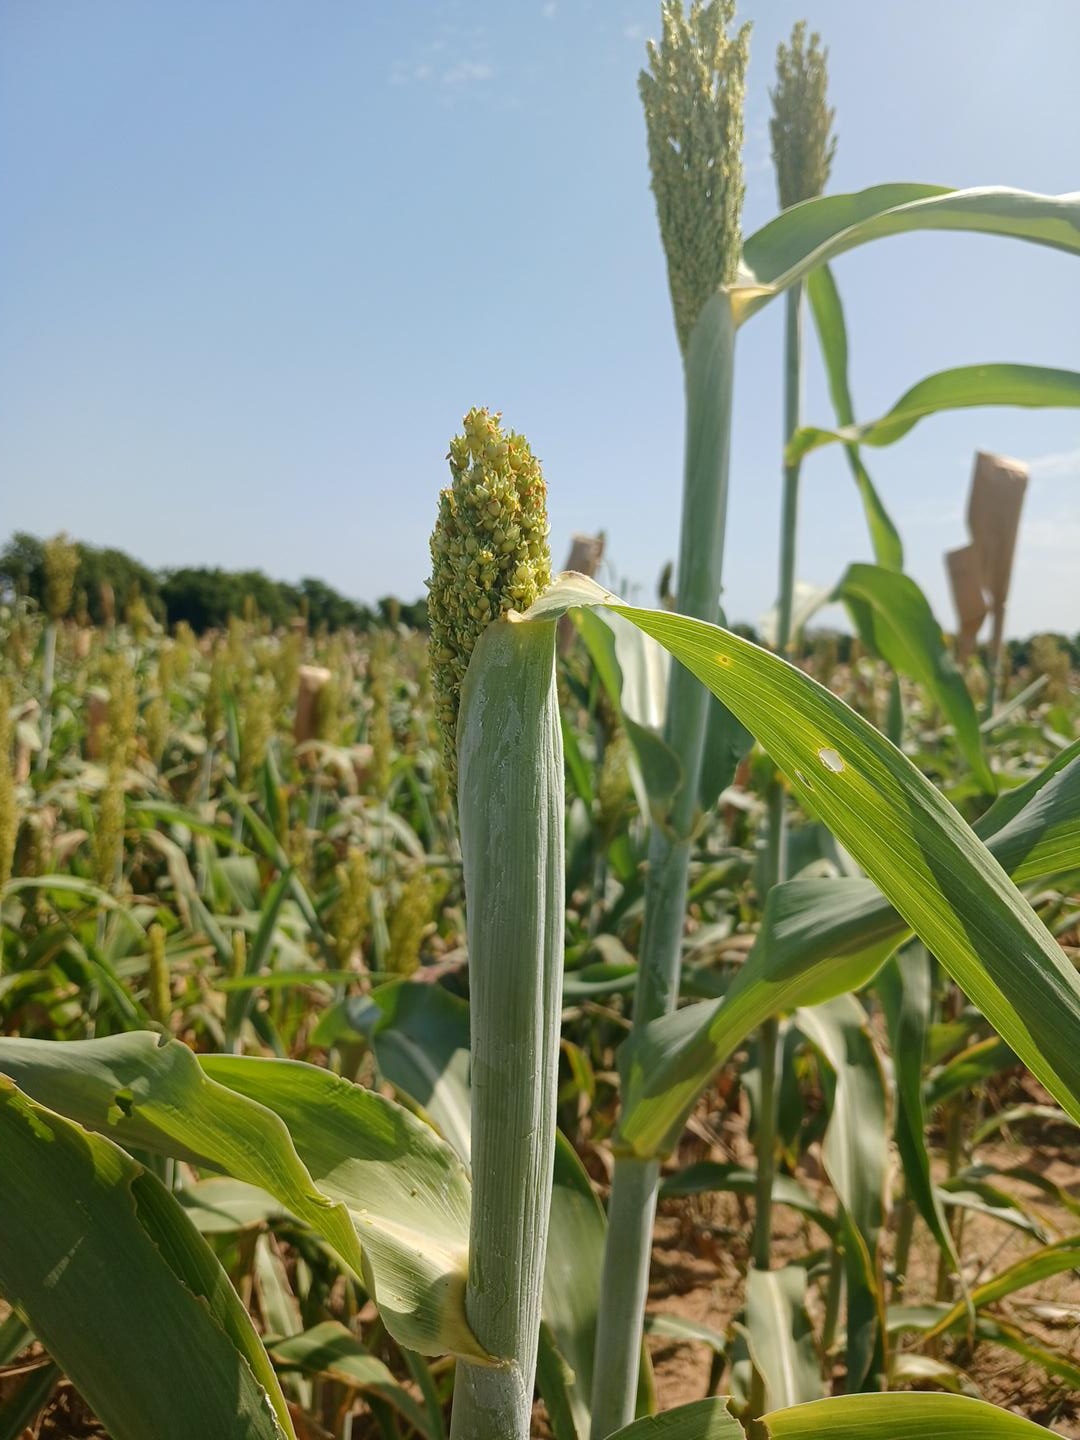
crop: sorghum
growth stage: flowering
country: Senegal
